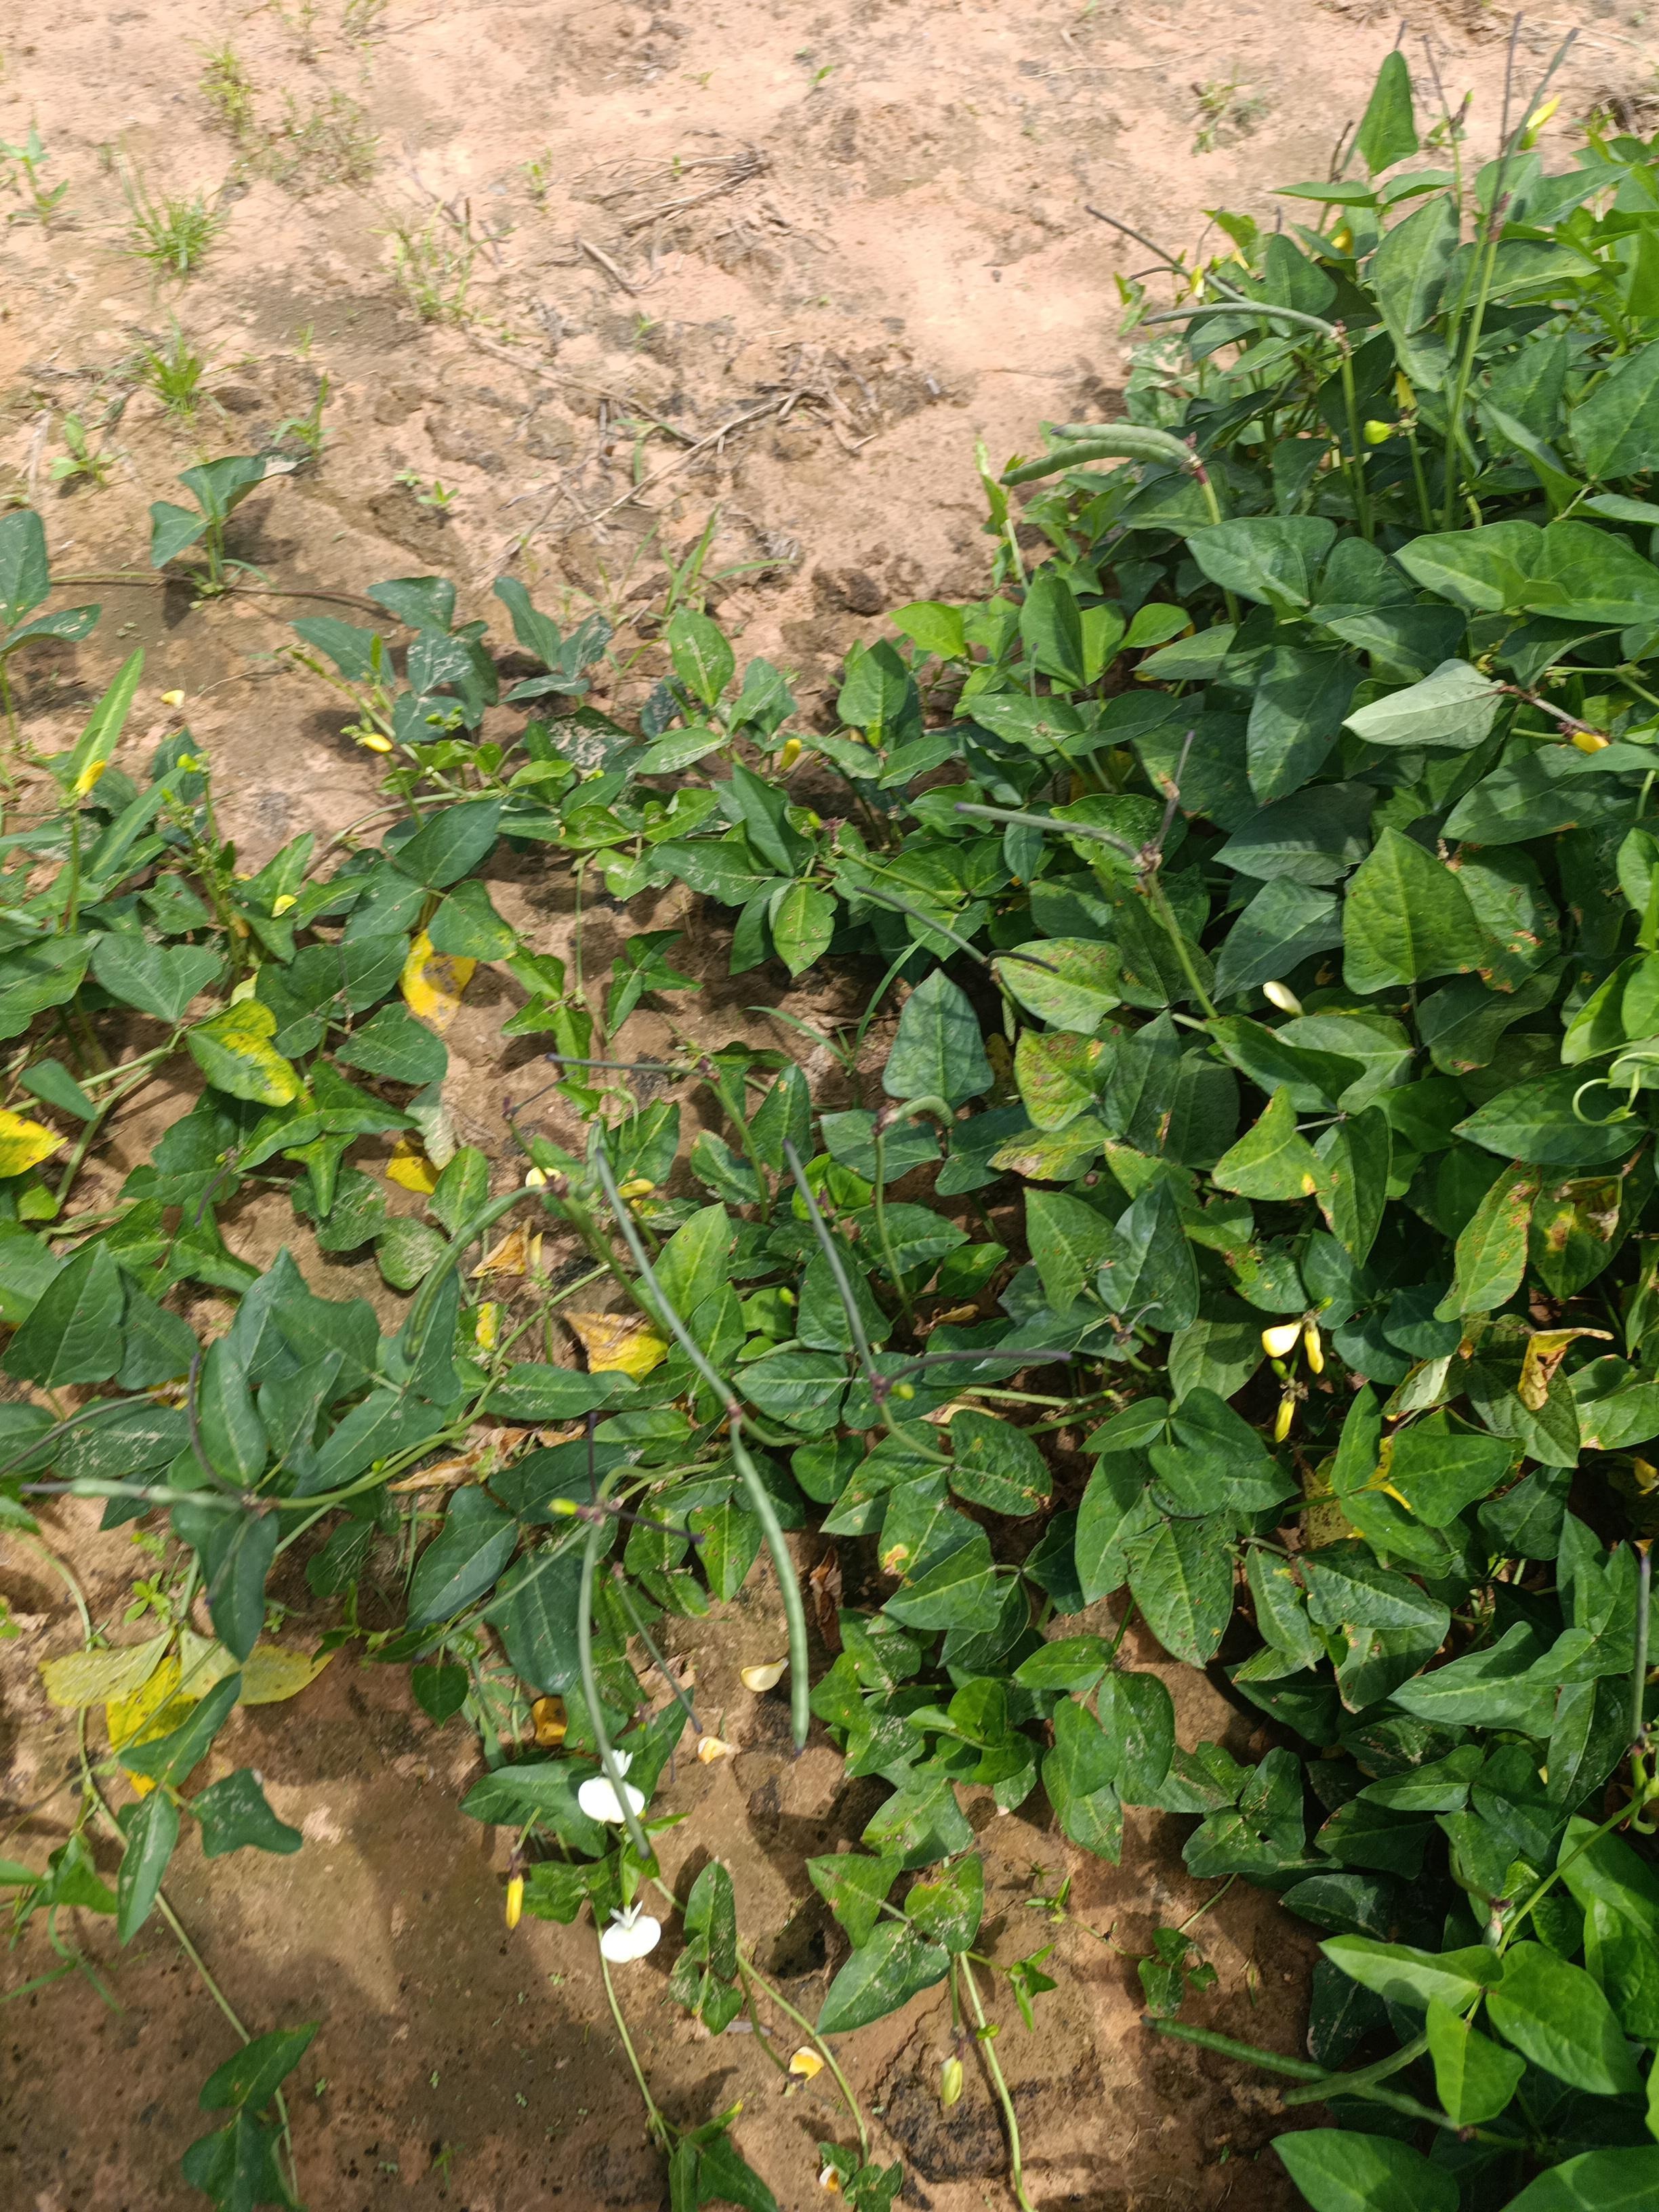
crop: cowpea
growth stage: development pod
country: Nigeria
